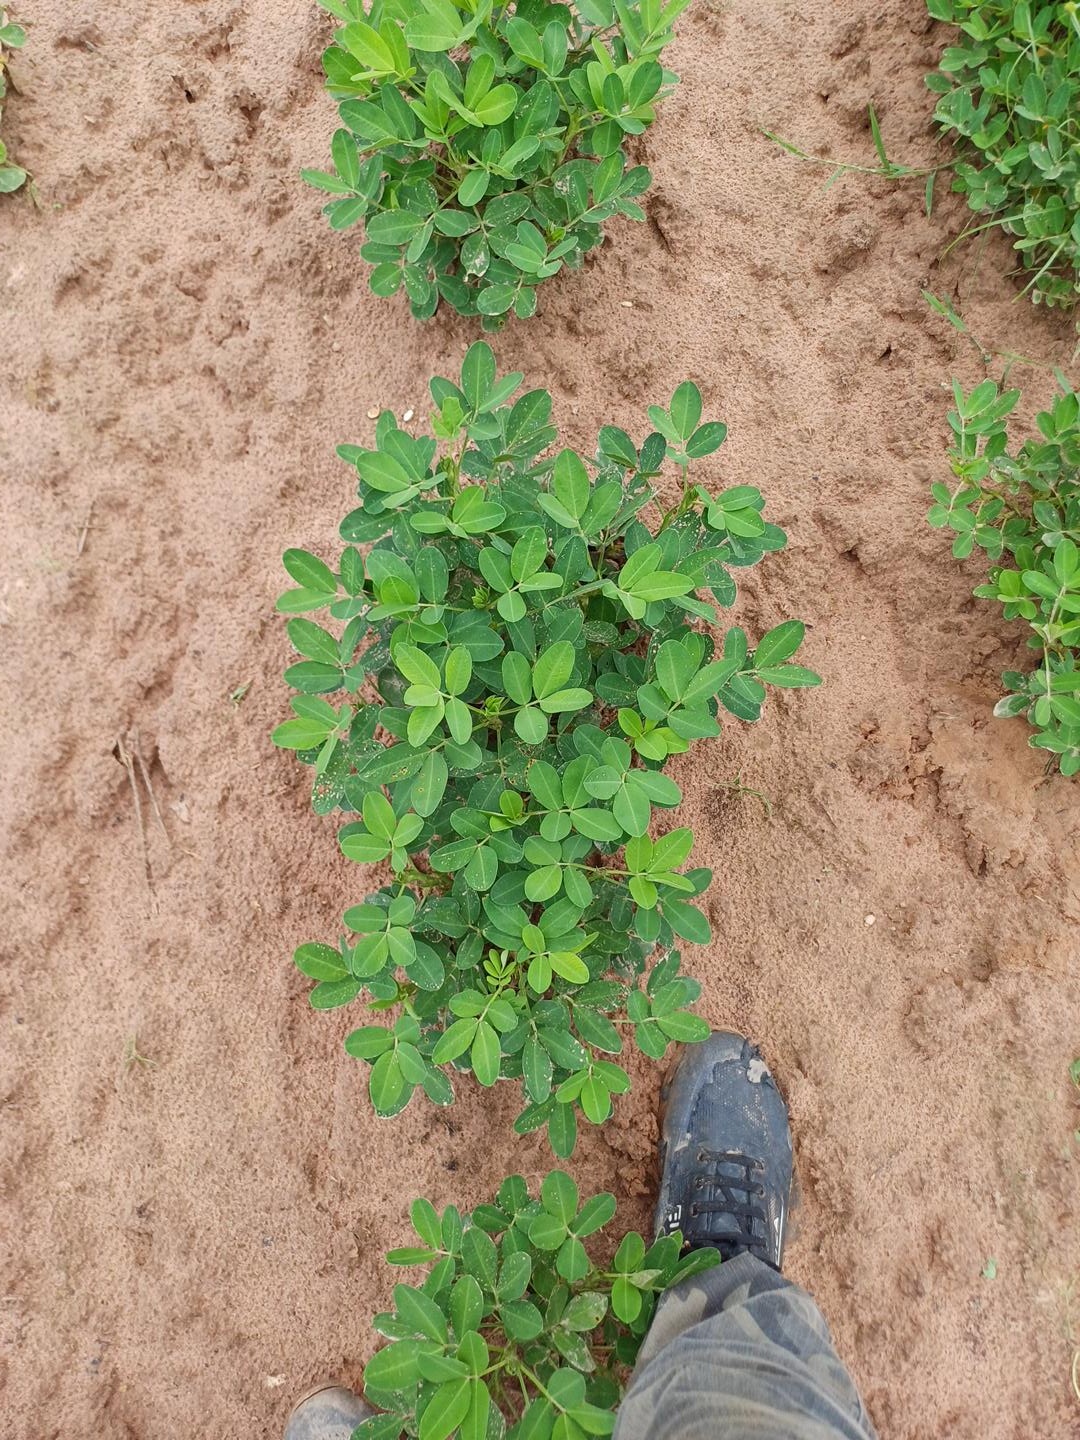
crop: groundnut
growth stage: flowering
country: Senegal
